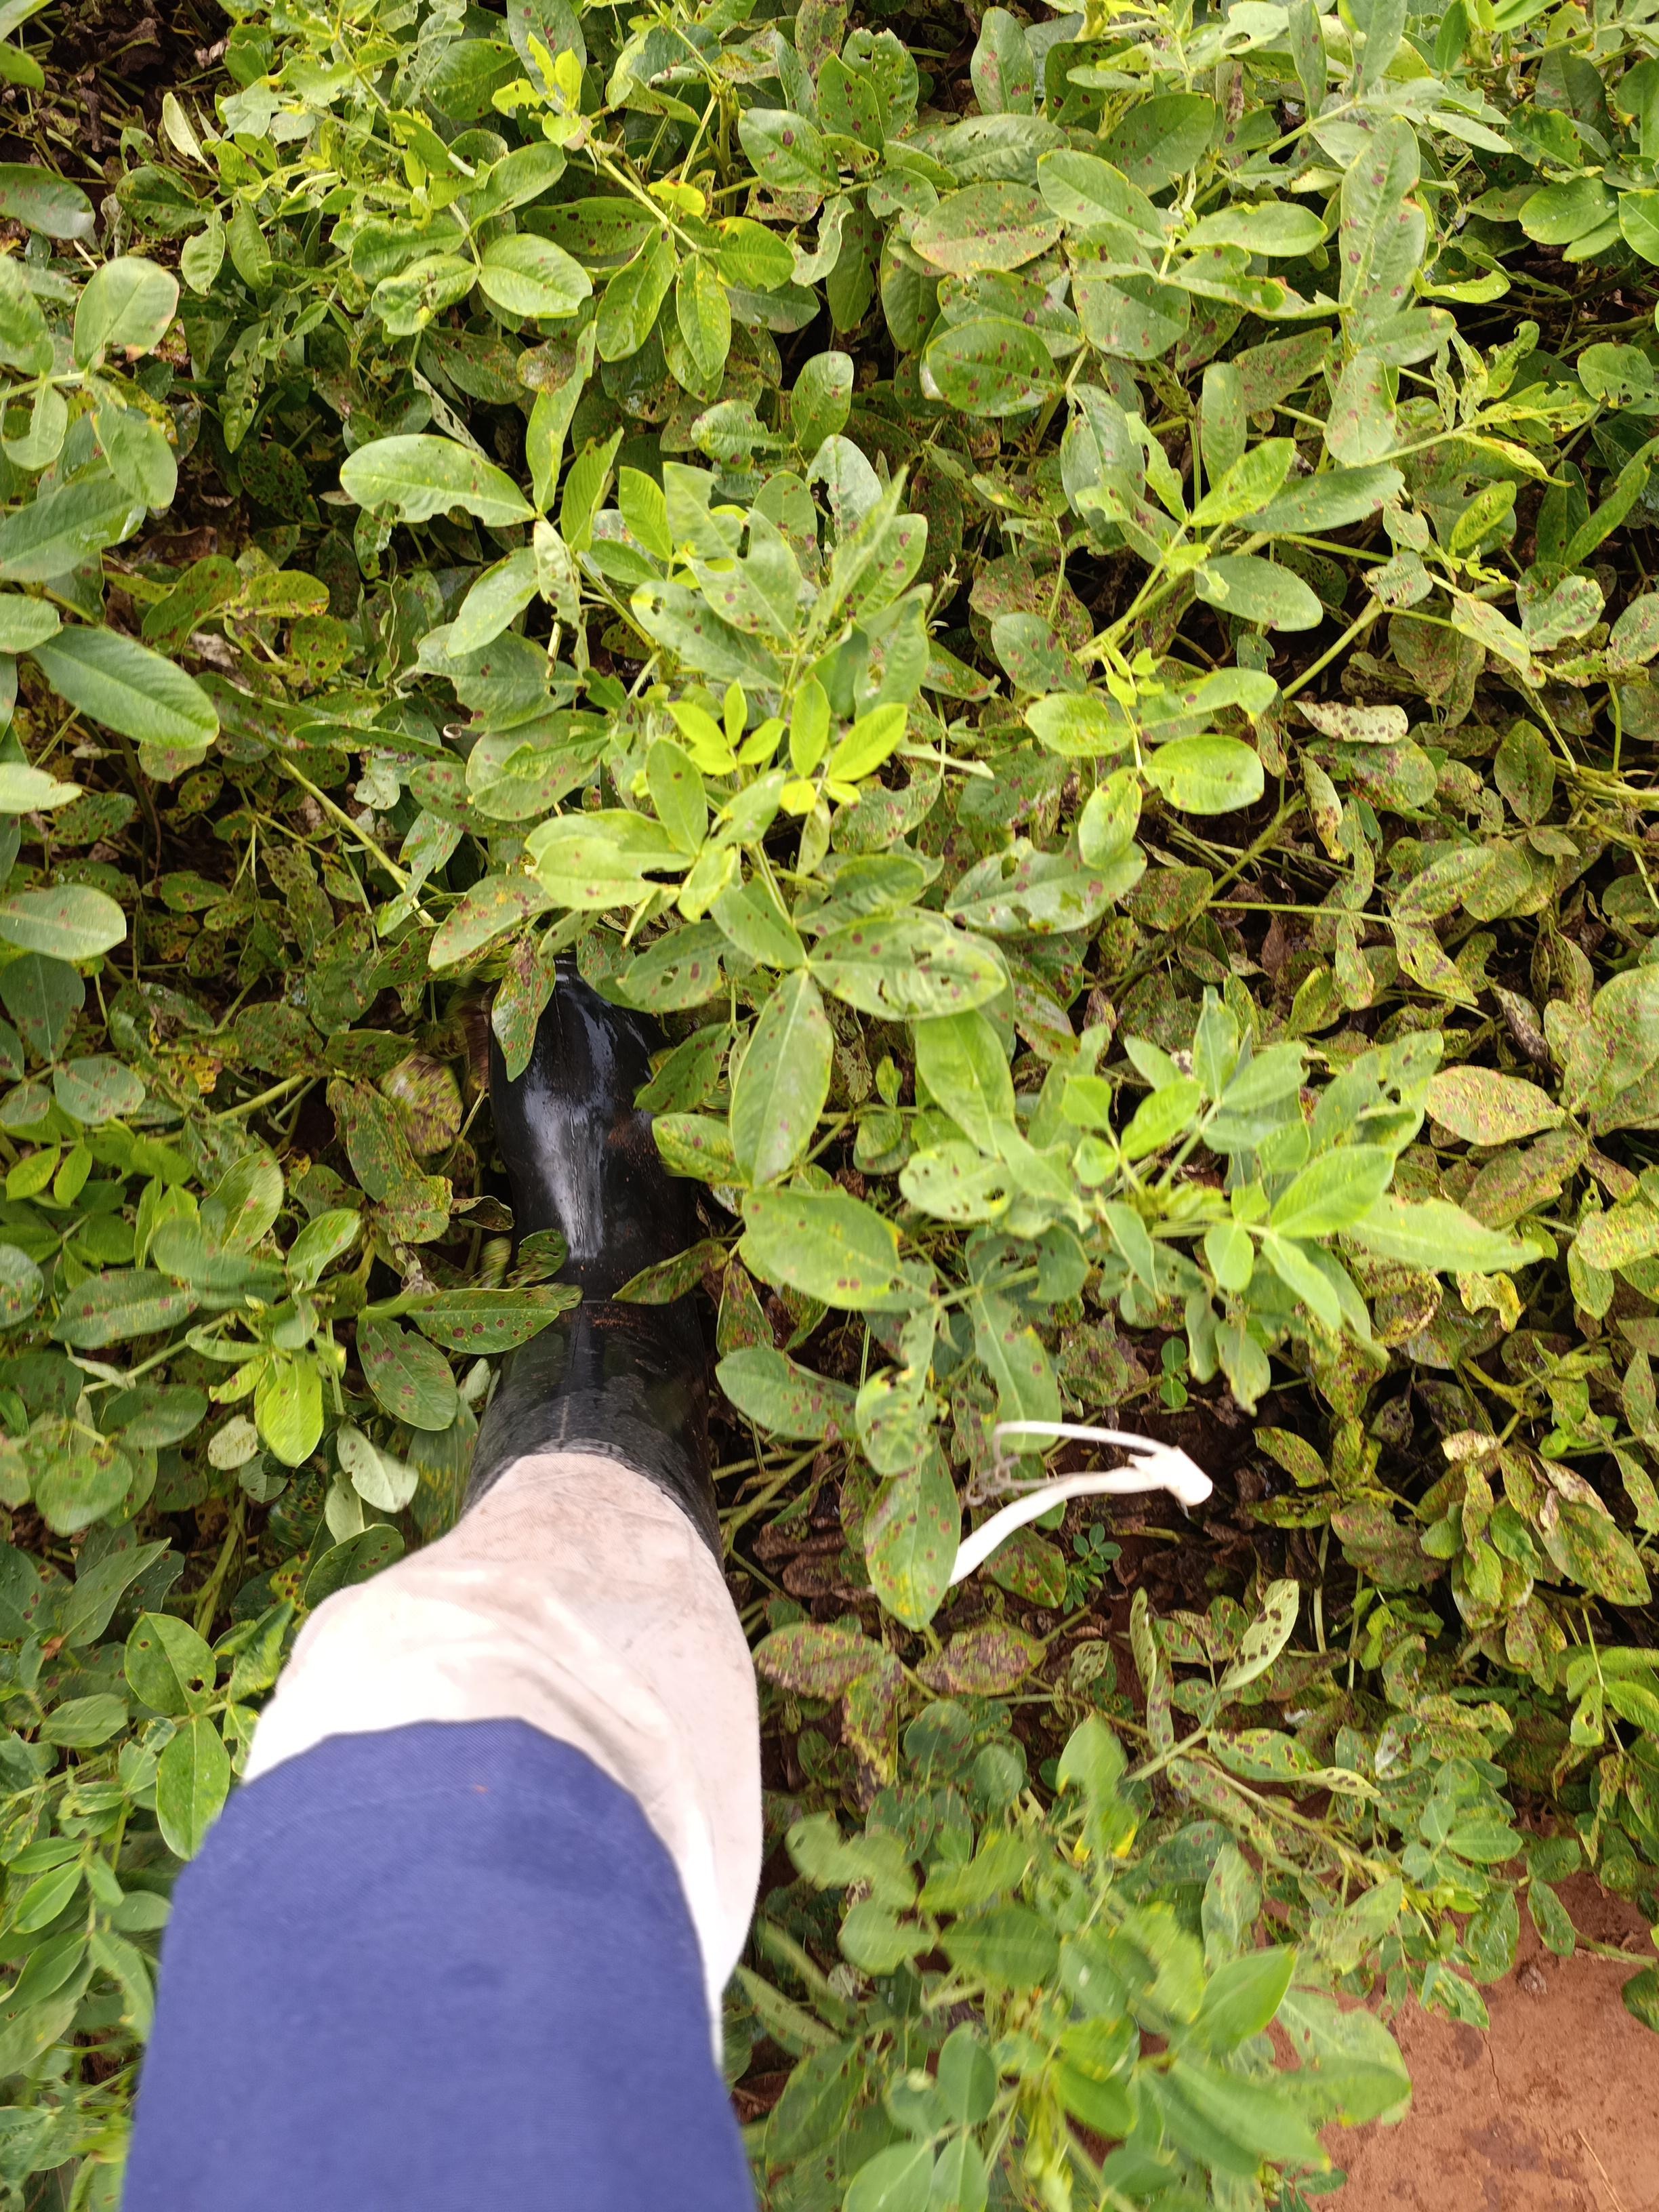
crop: groundnut
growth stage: pegging
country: Kenya
